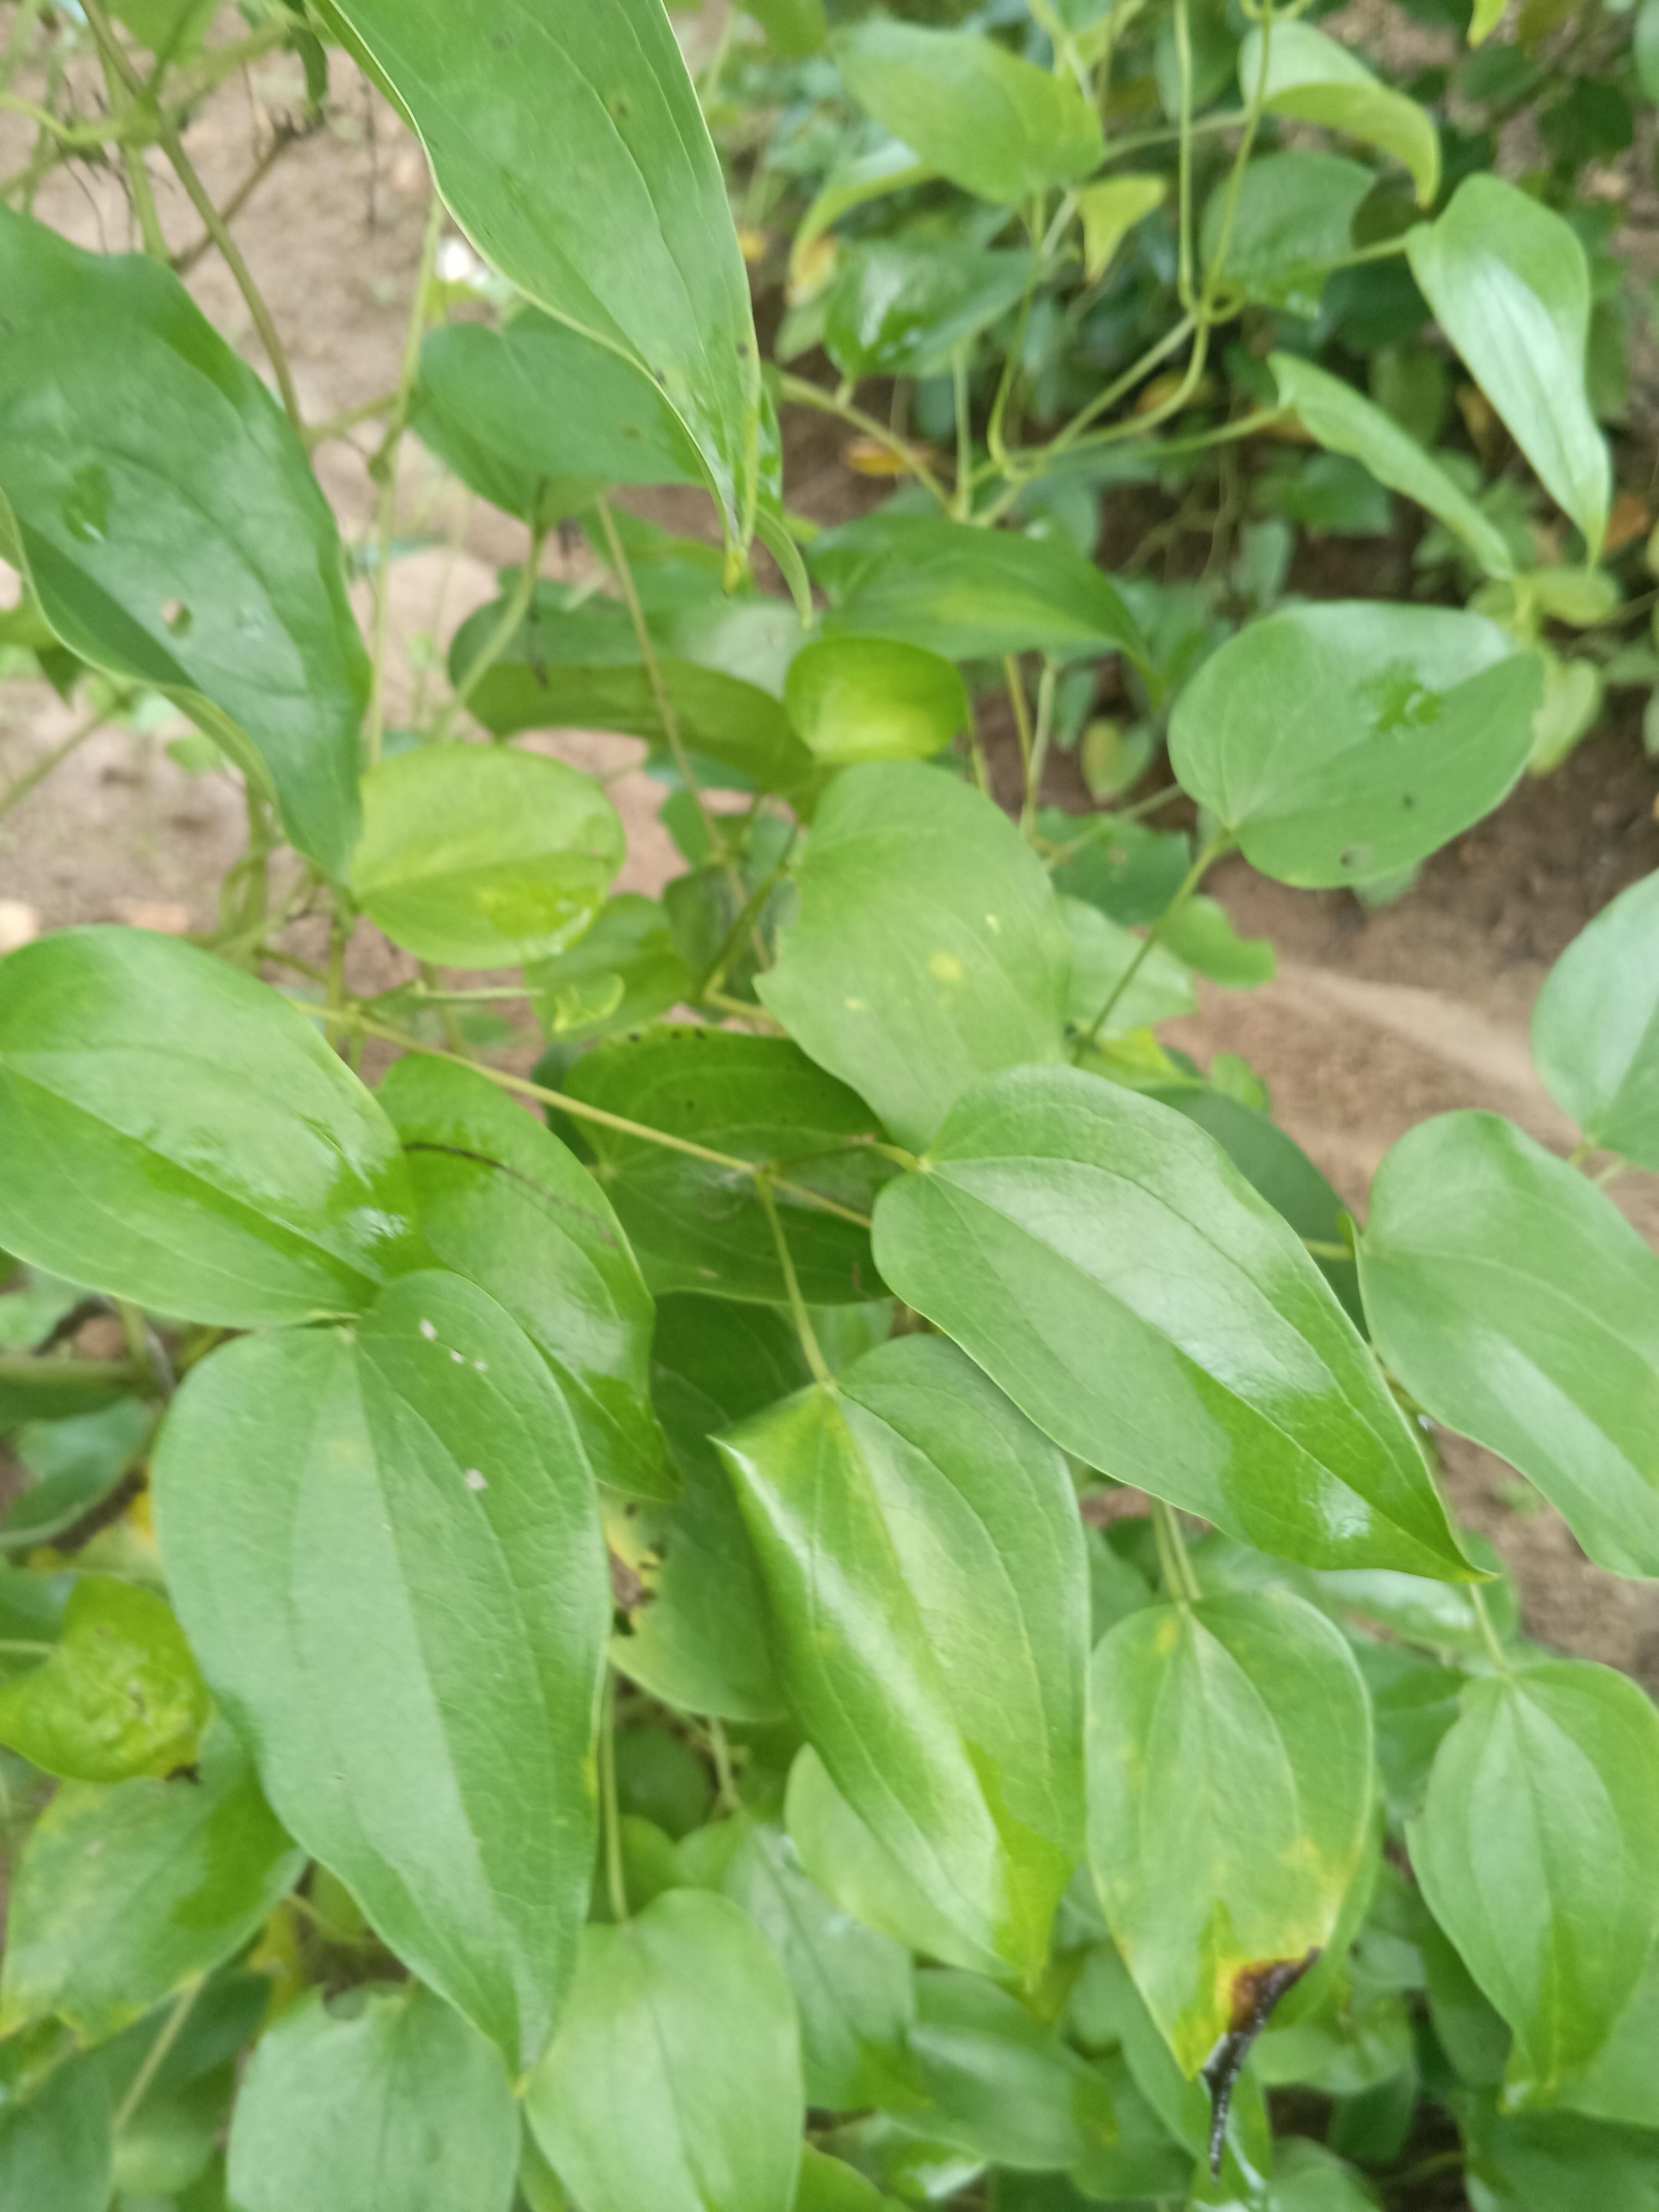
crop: yam
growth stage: vegetative
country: Nigeria
